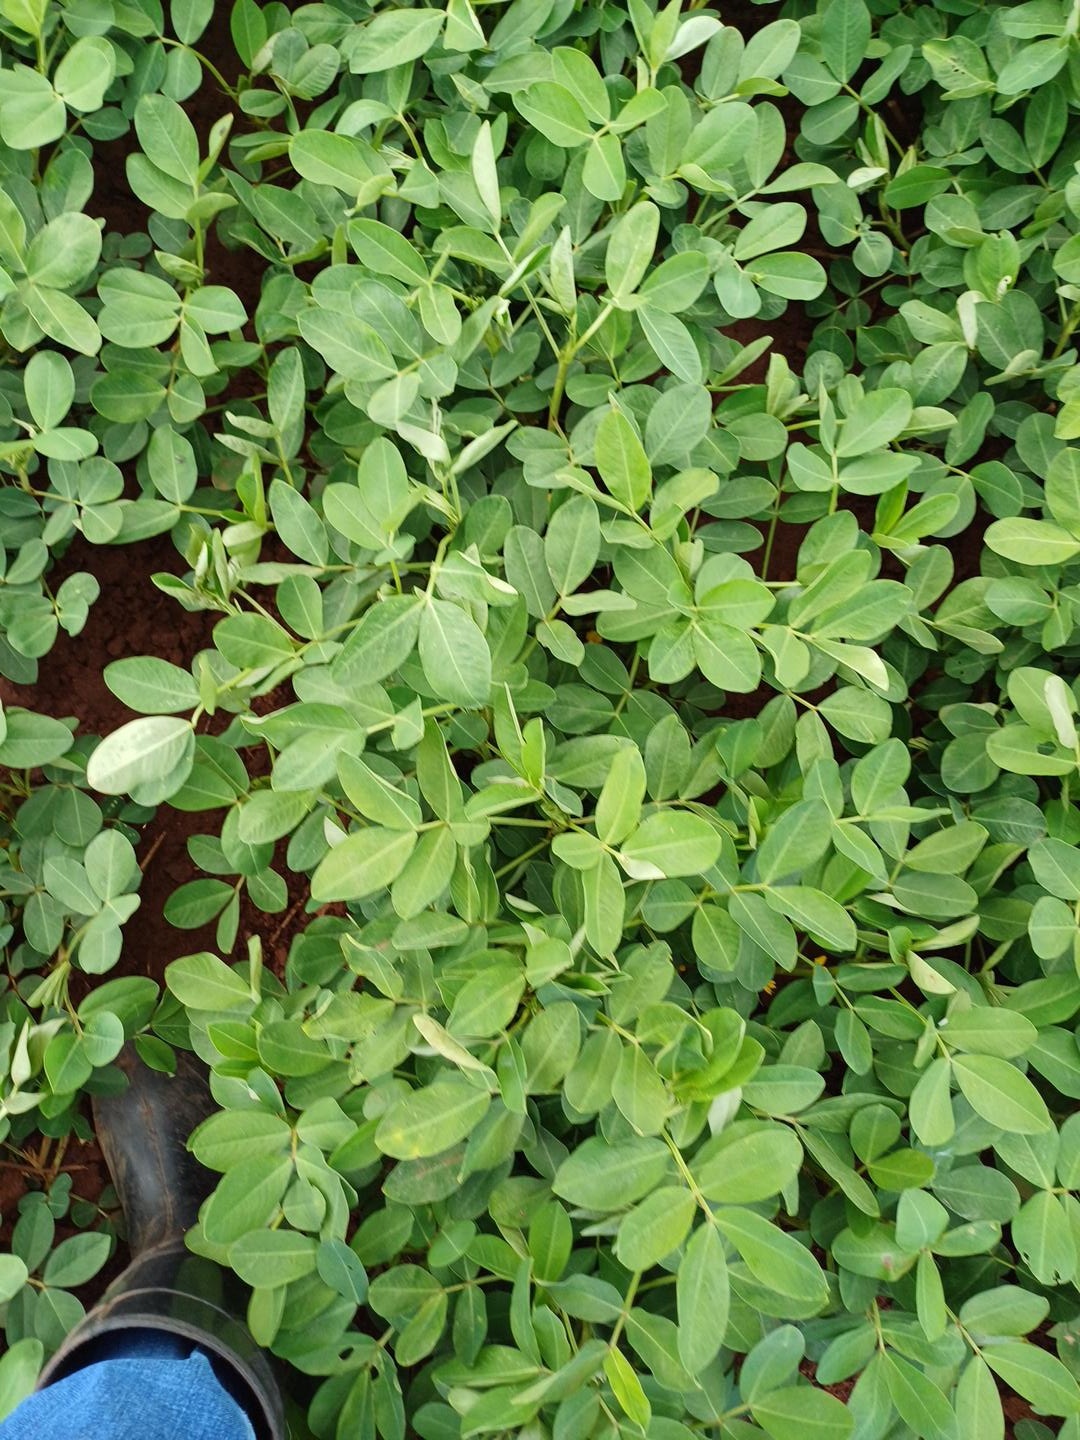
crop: groundnut
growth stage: flowering
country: Kenya
